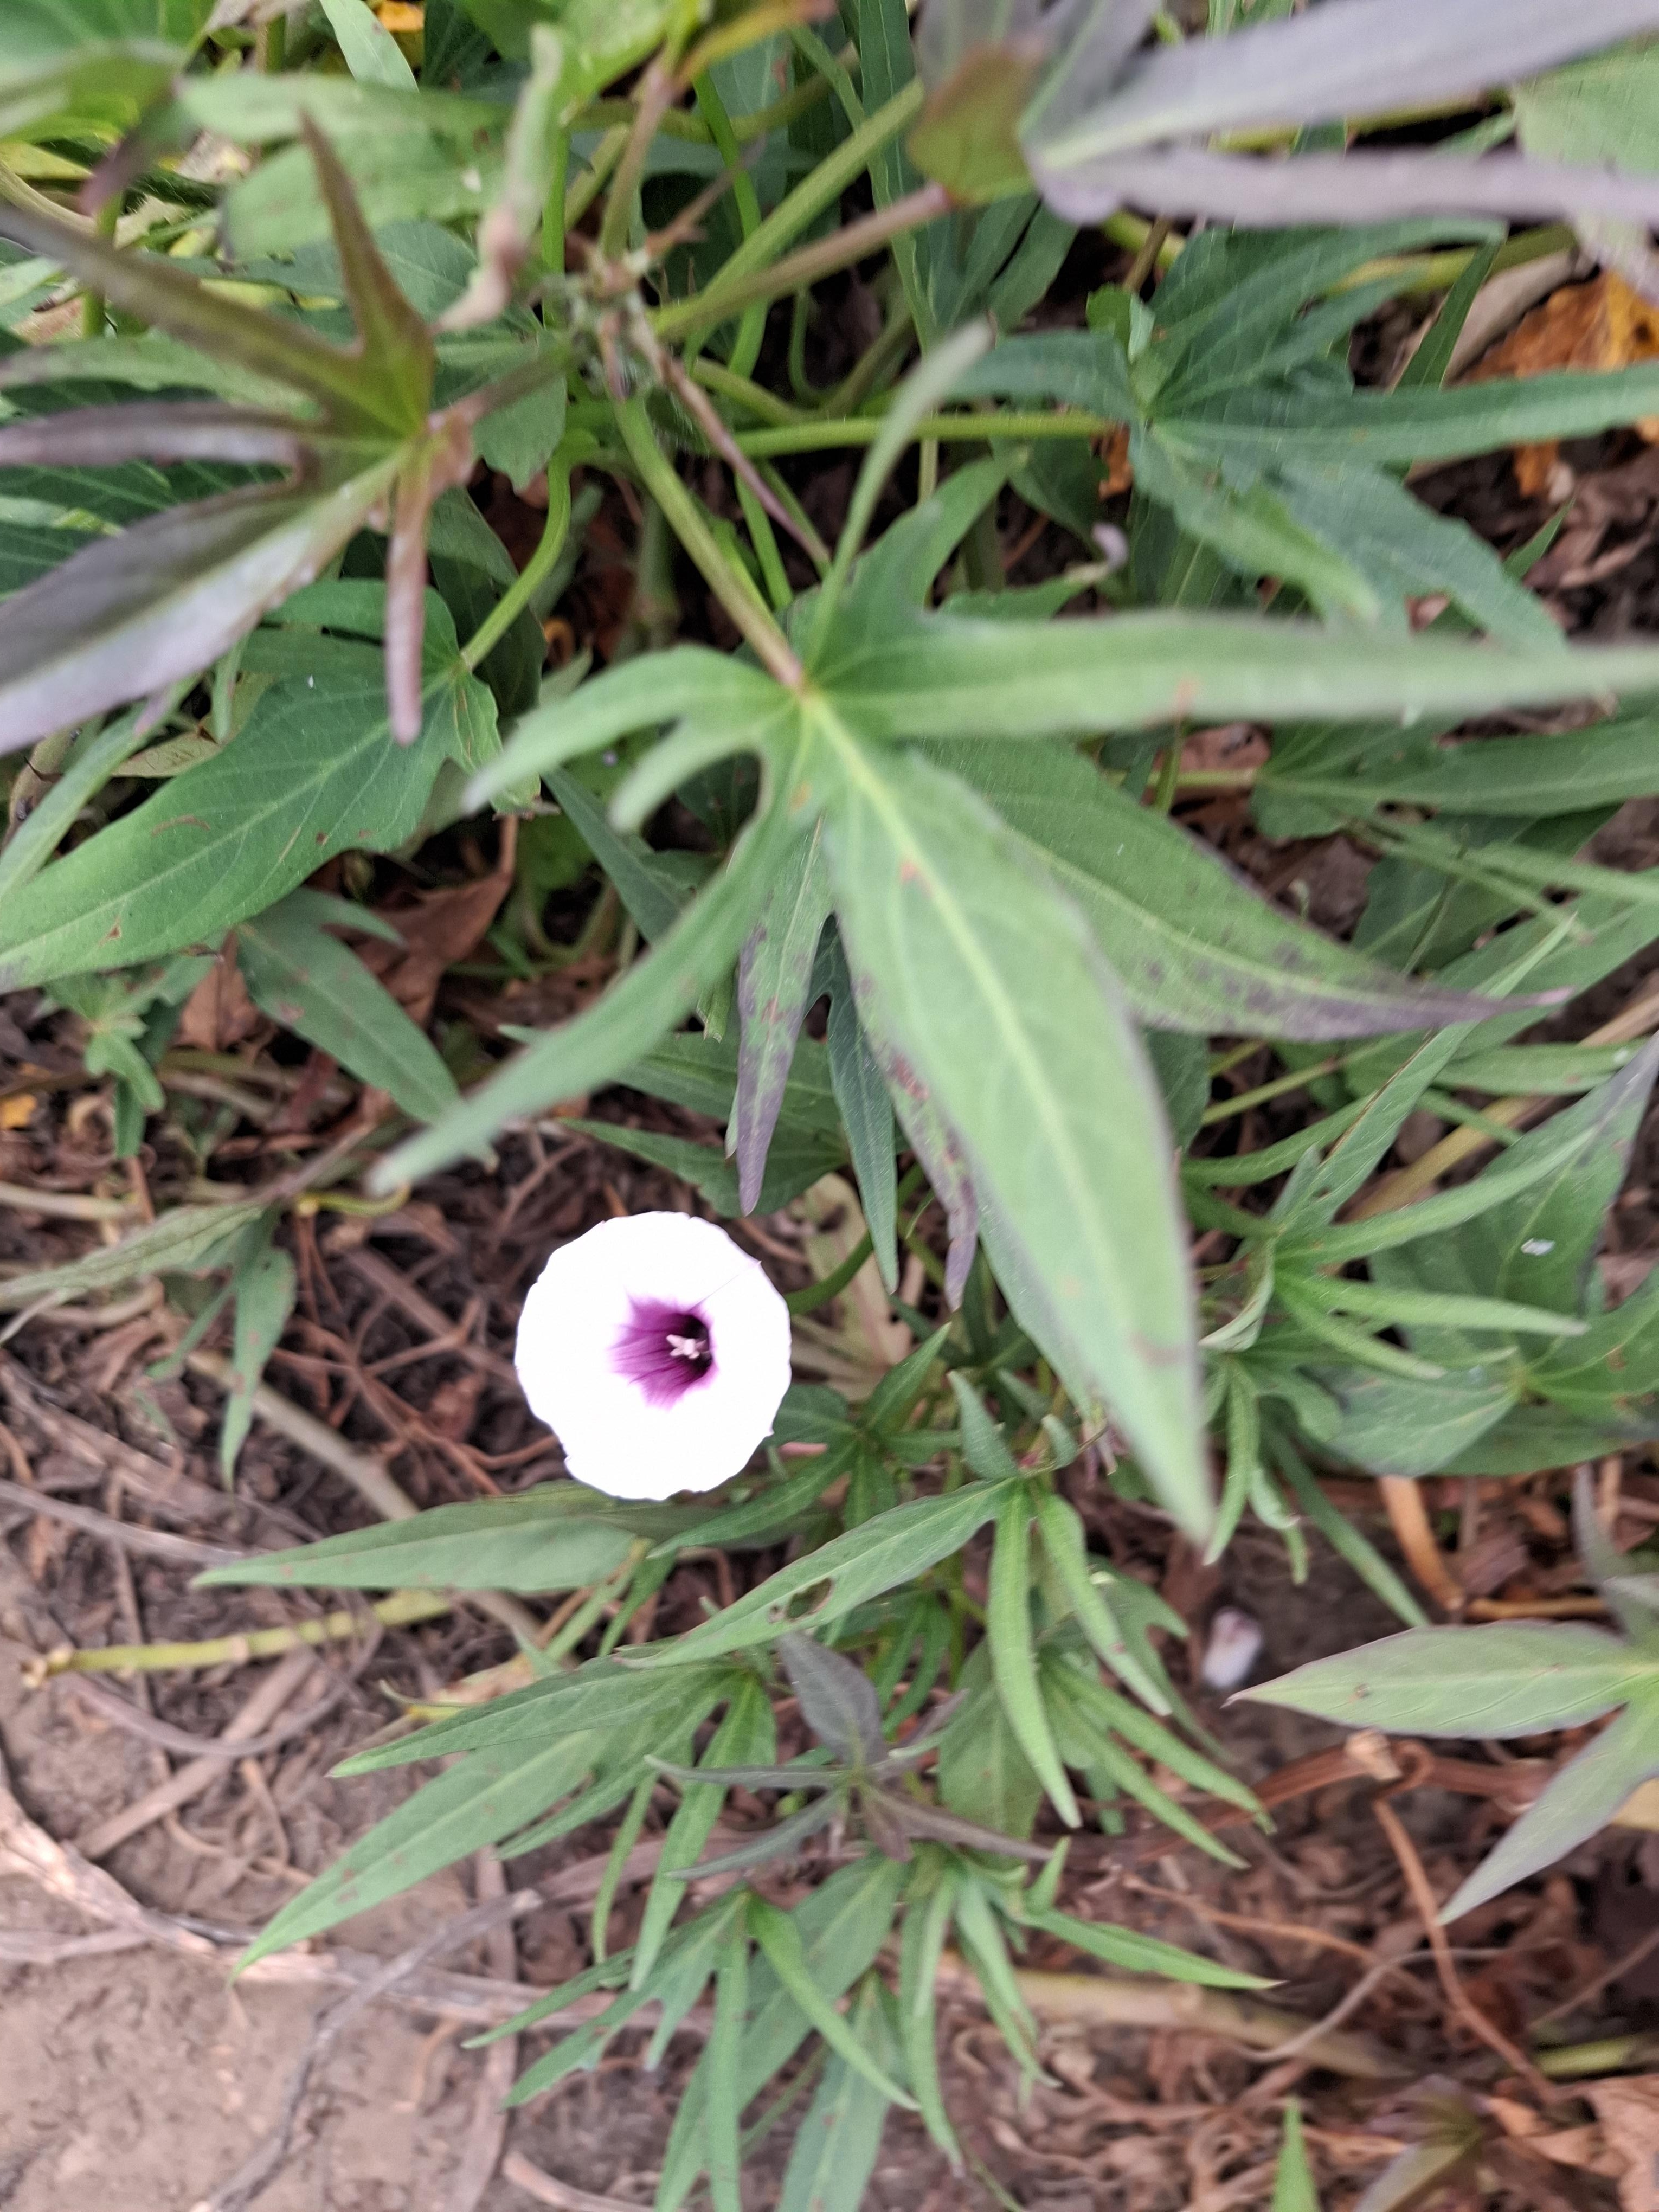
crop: sweet potato
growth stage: flowering
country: Tanzania
